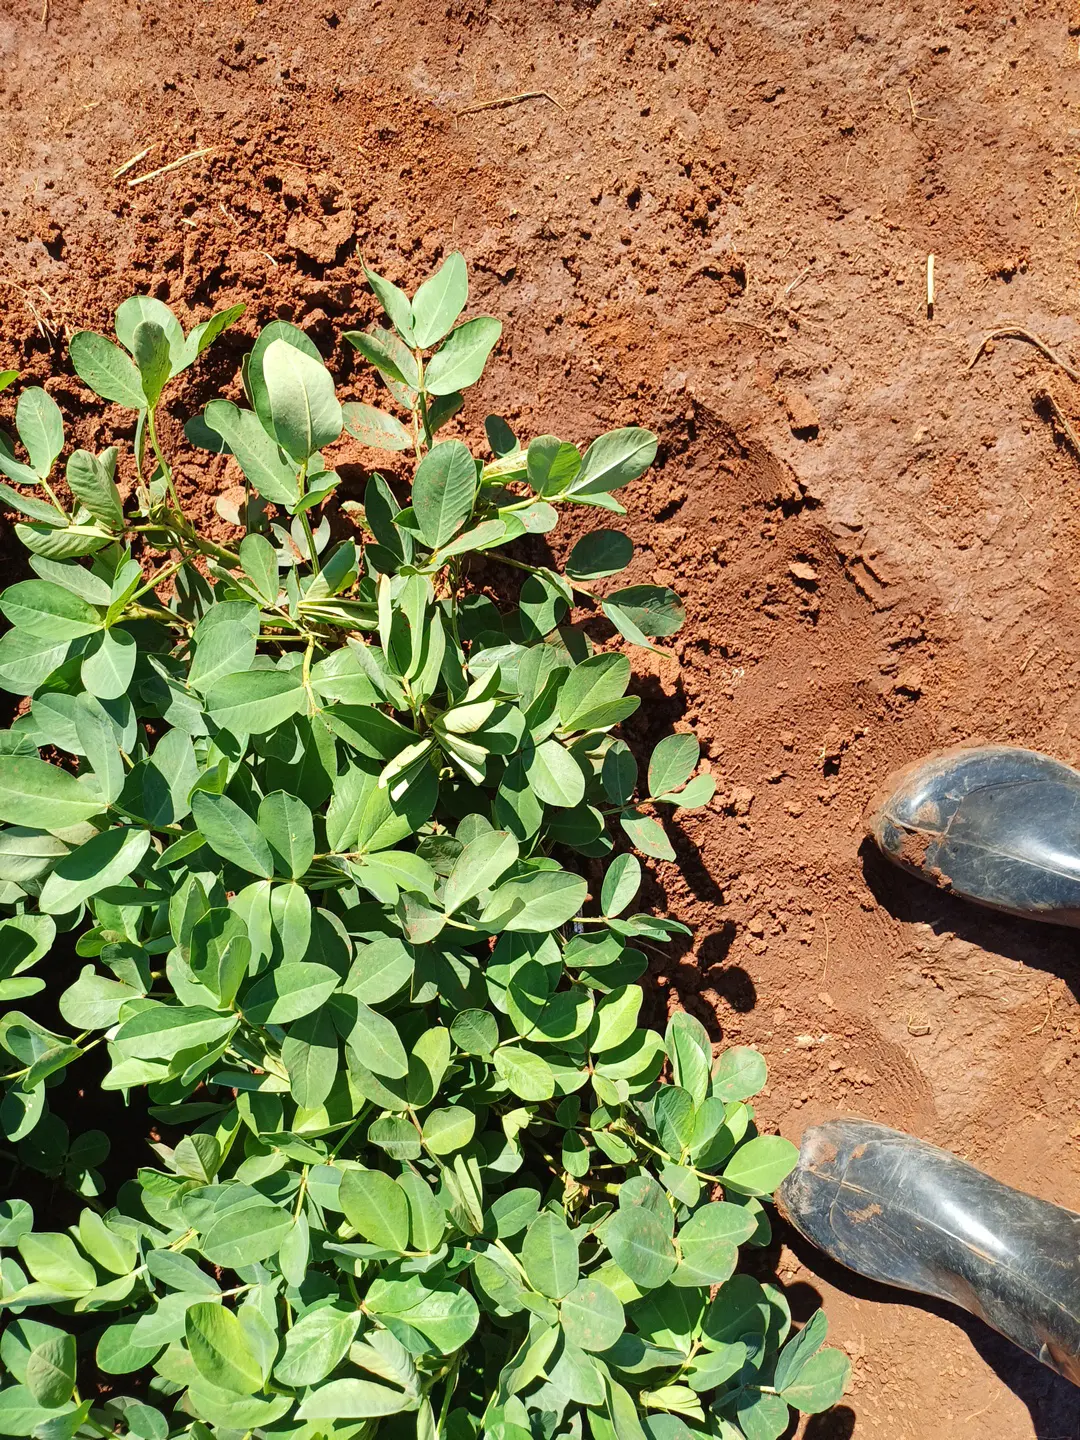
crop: groundnut
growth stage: flowering
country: Kenya
